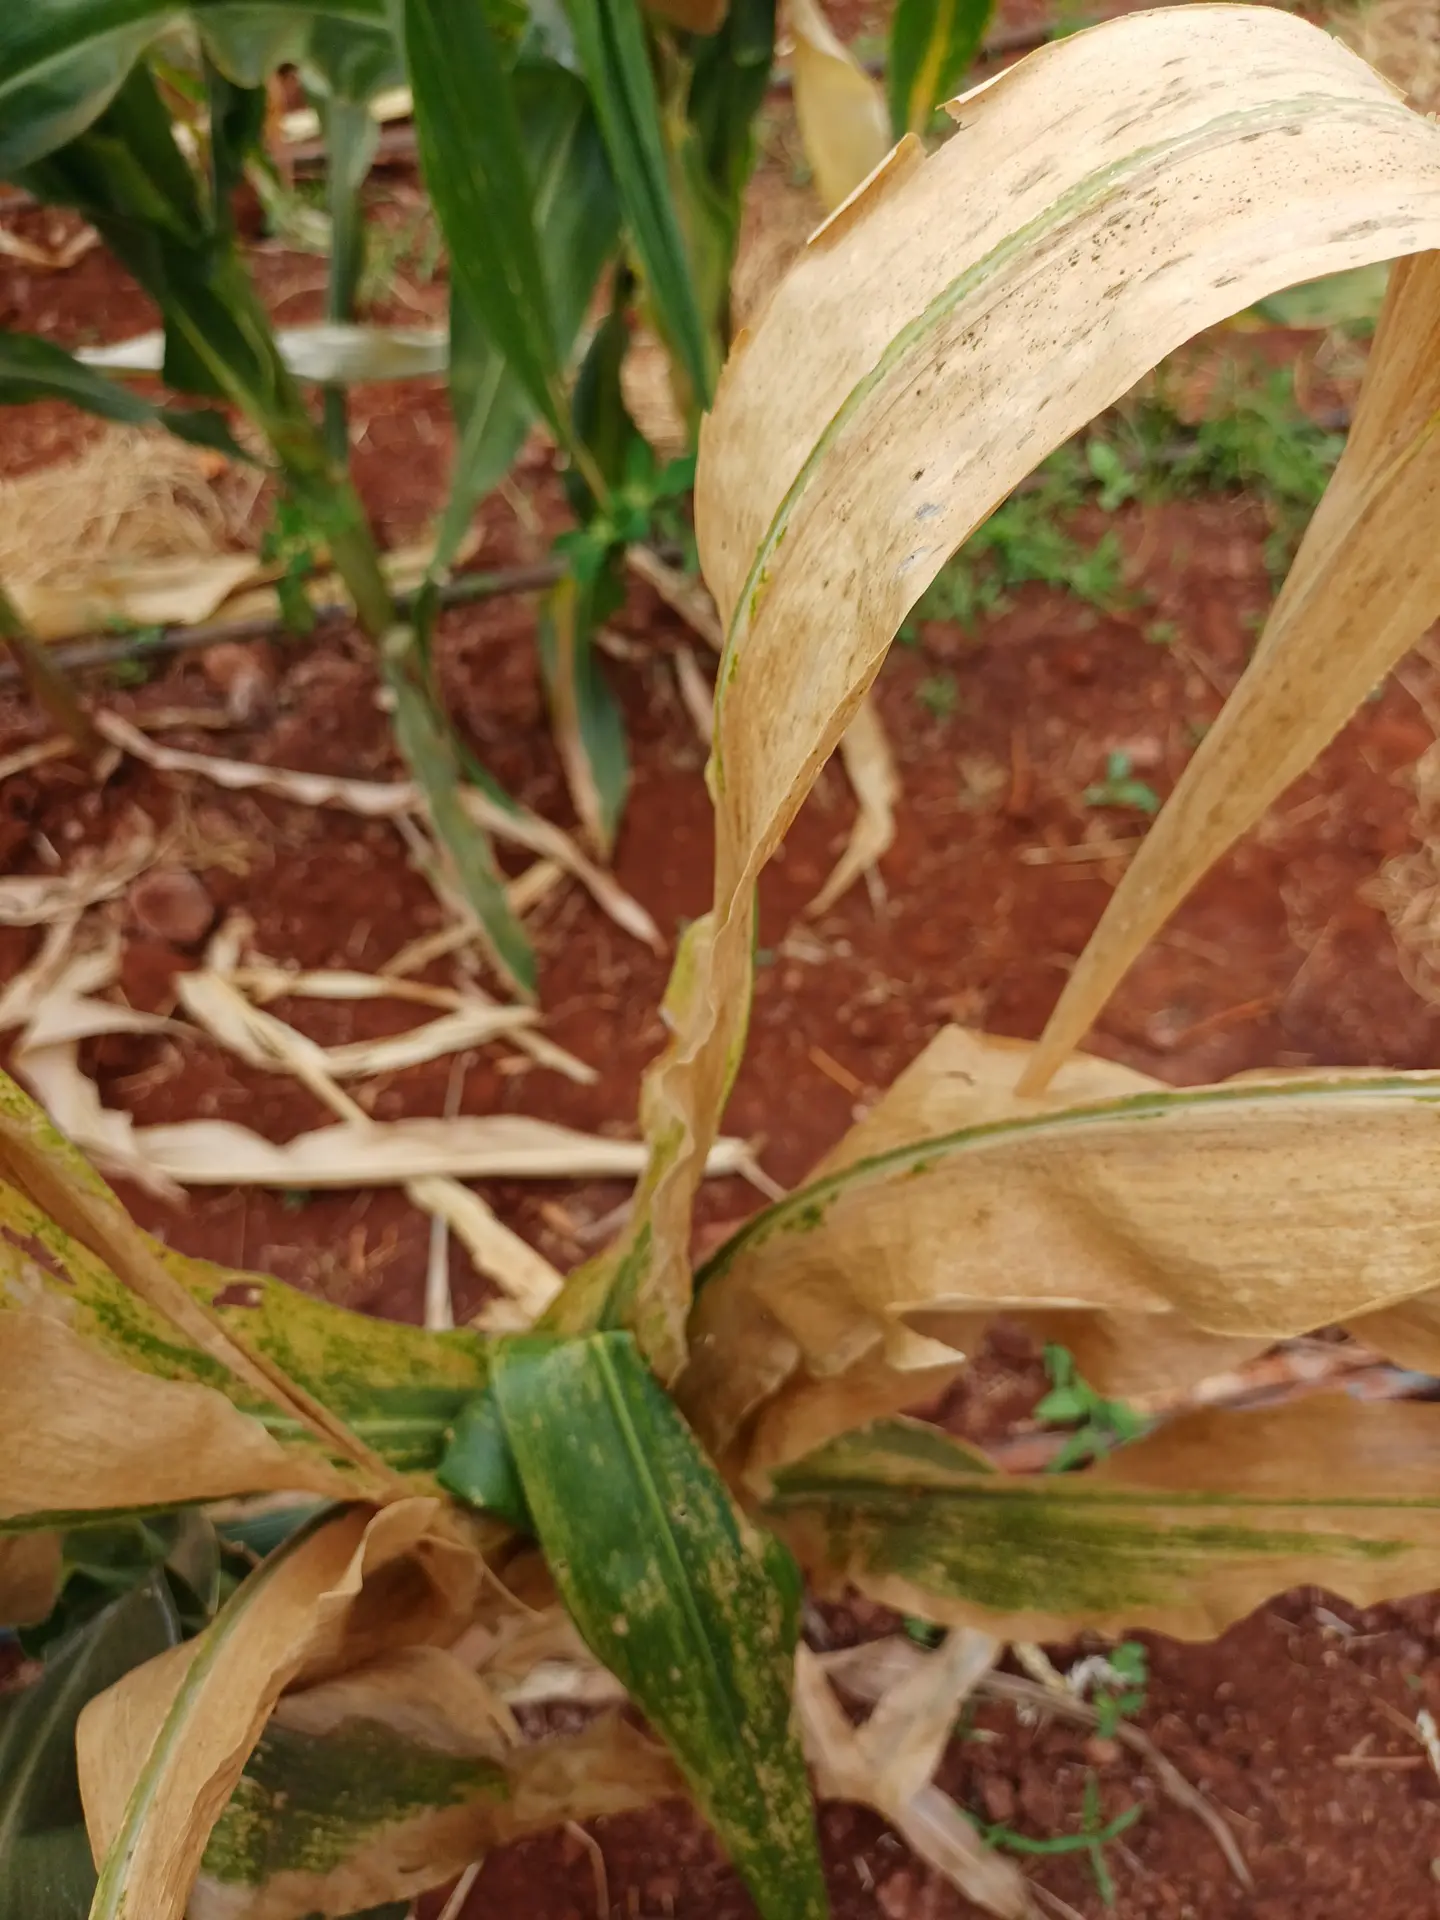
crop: maize
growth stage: flowering
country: Kenya
